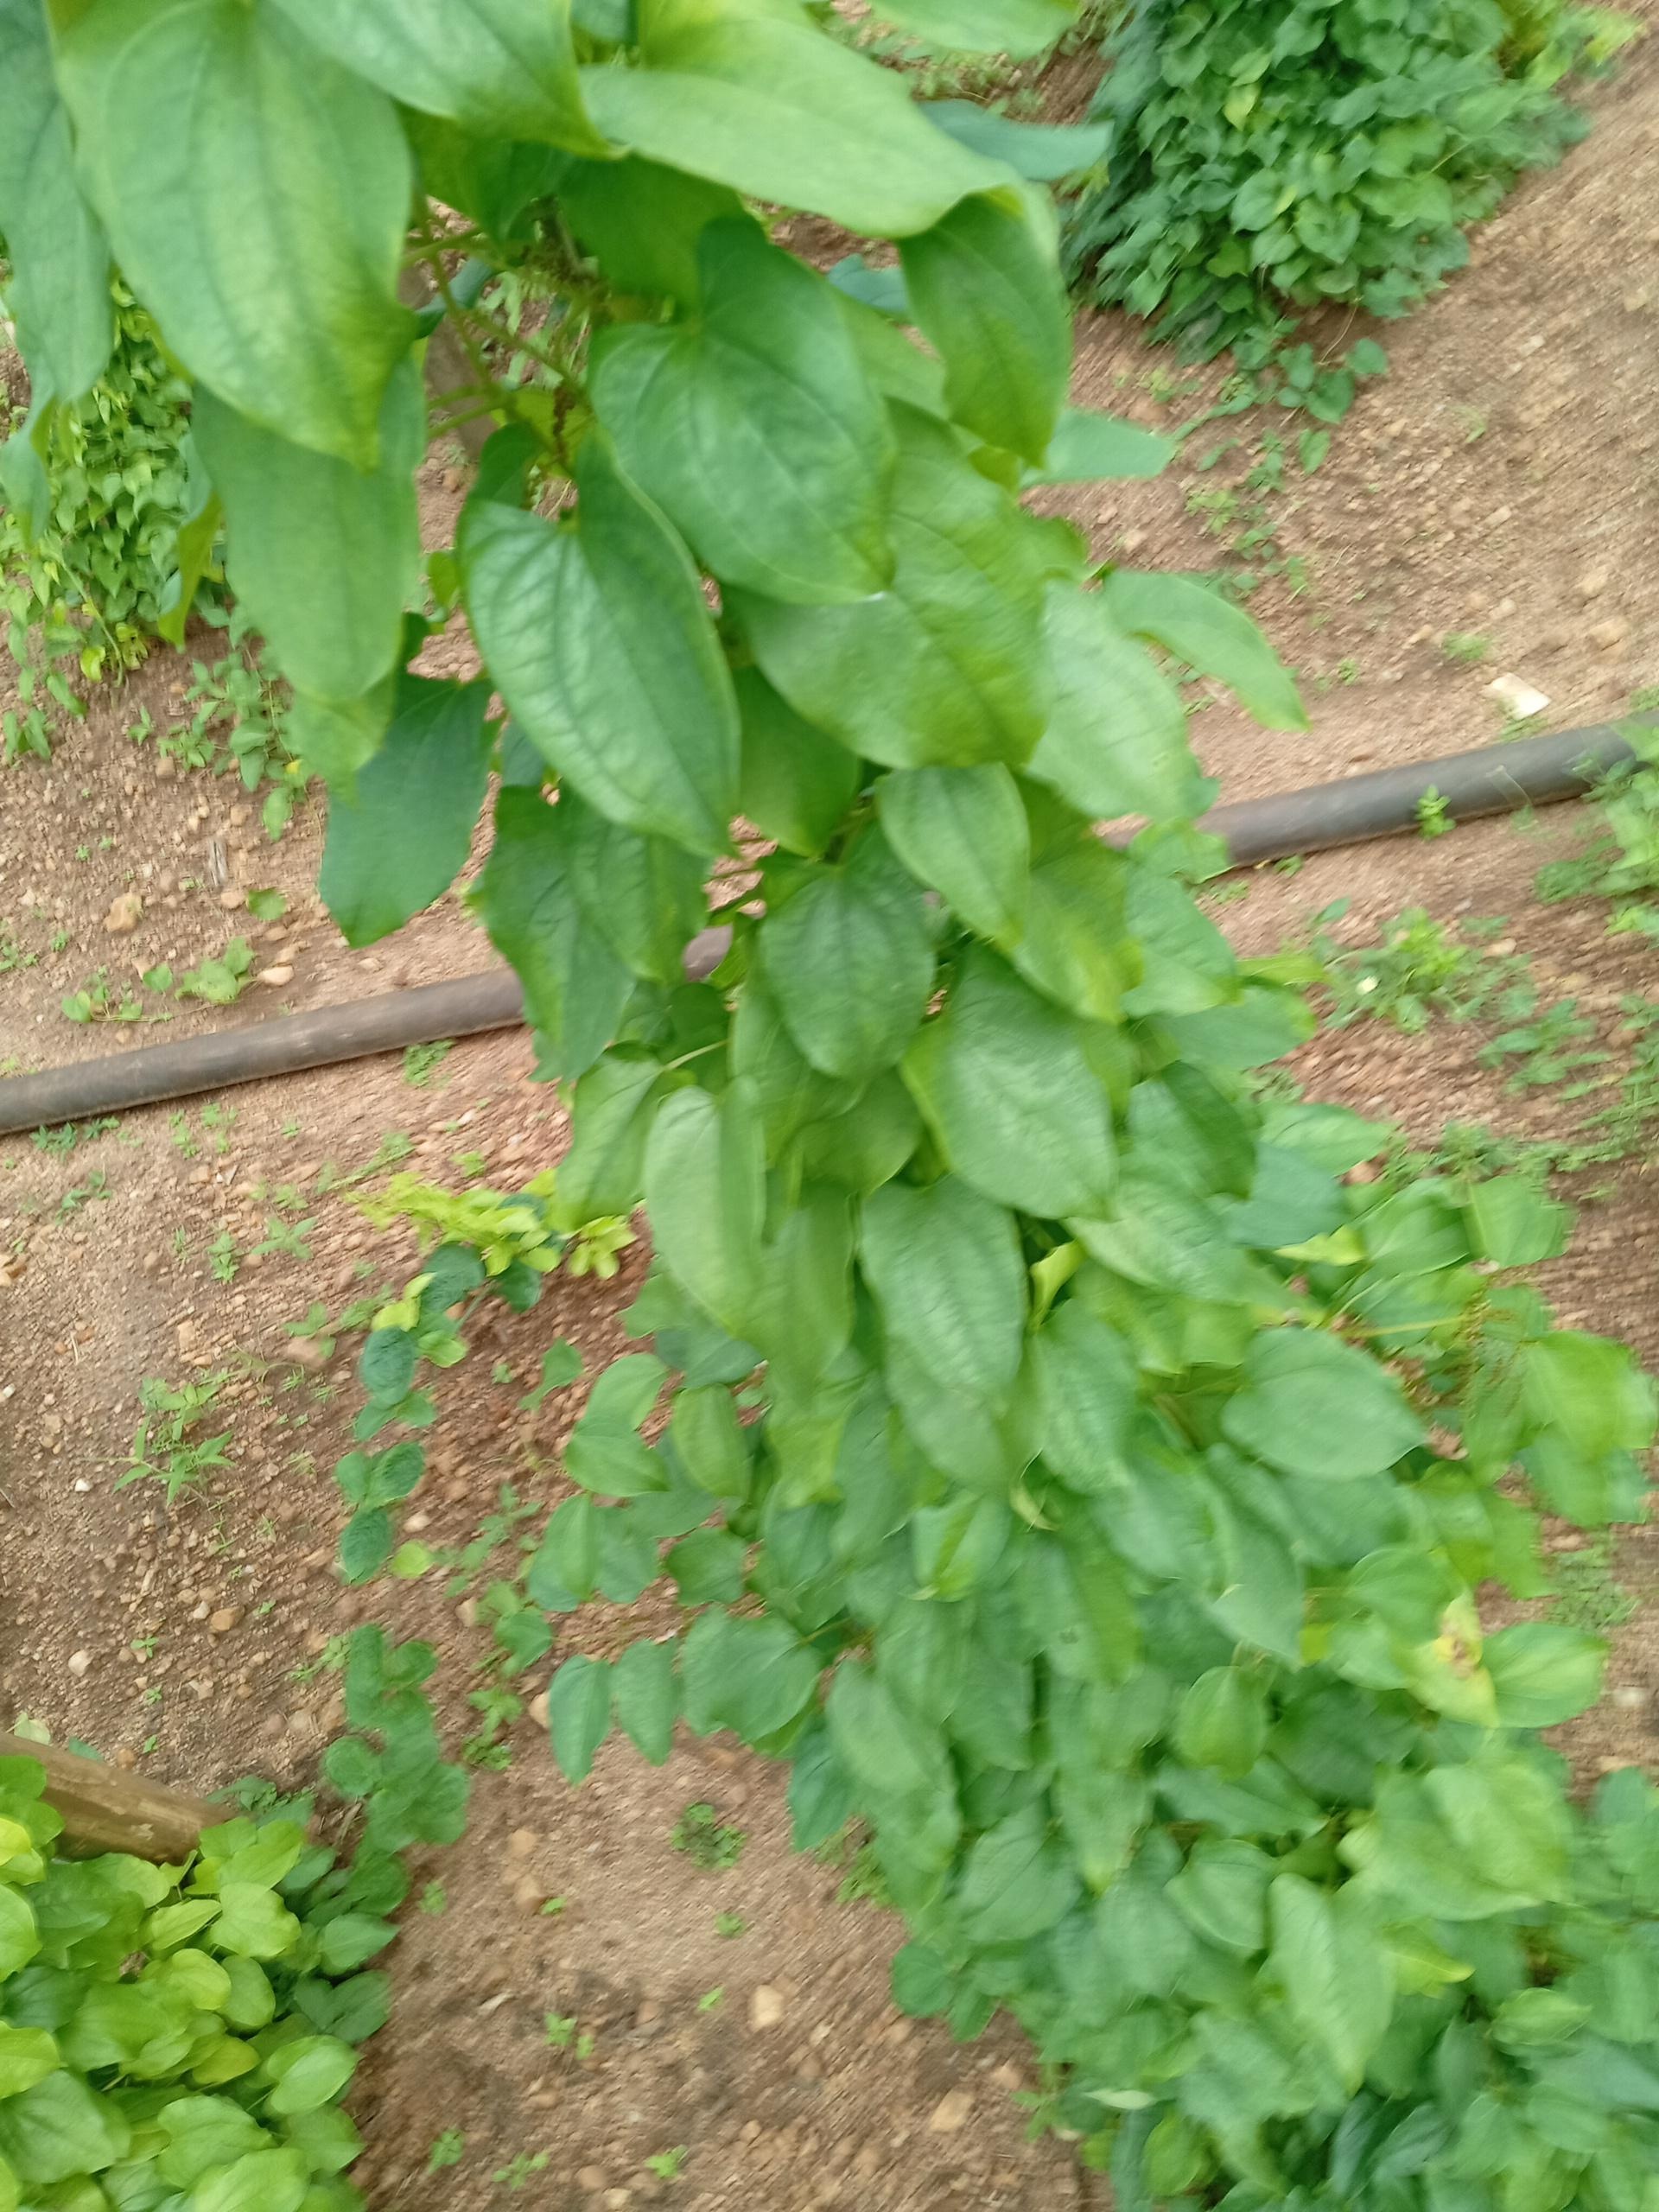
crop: yam
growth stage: vegetative
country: Nigeria
